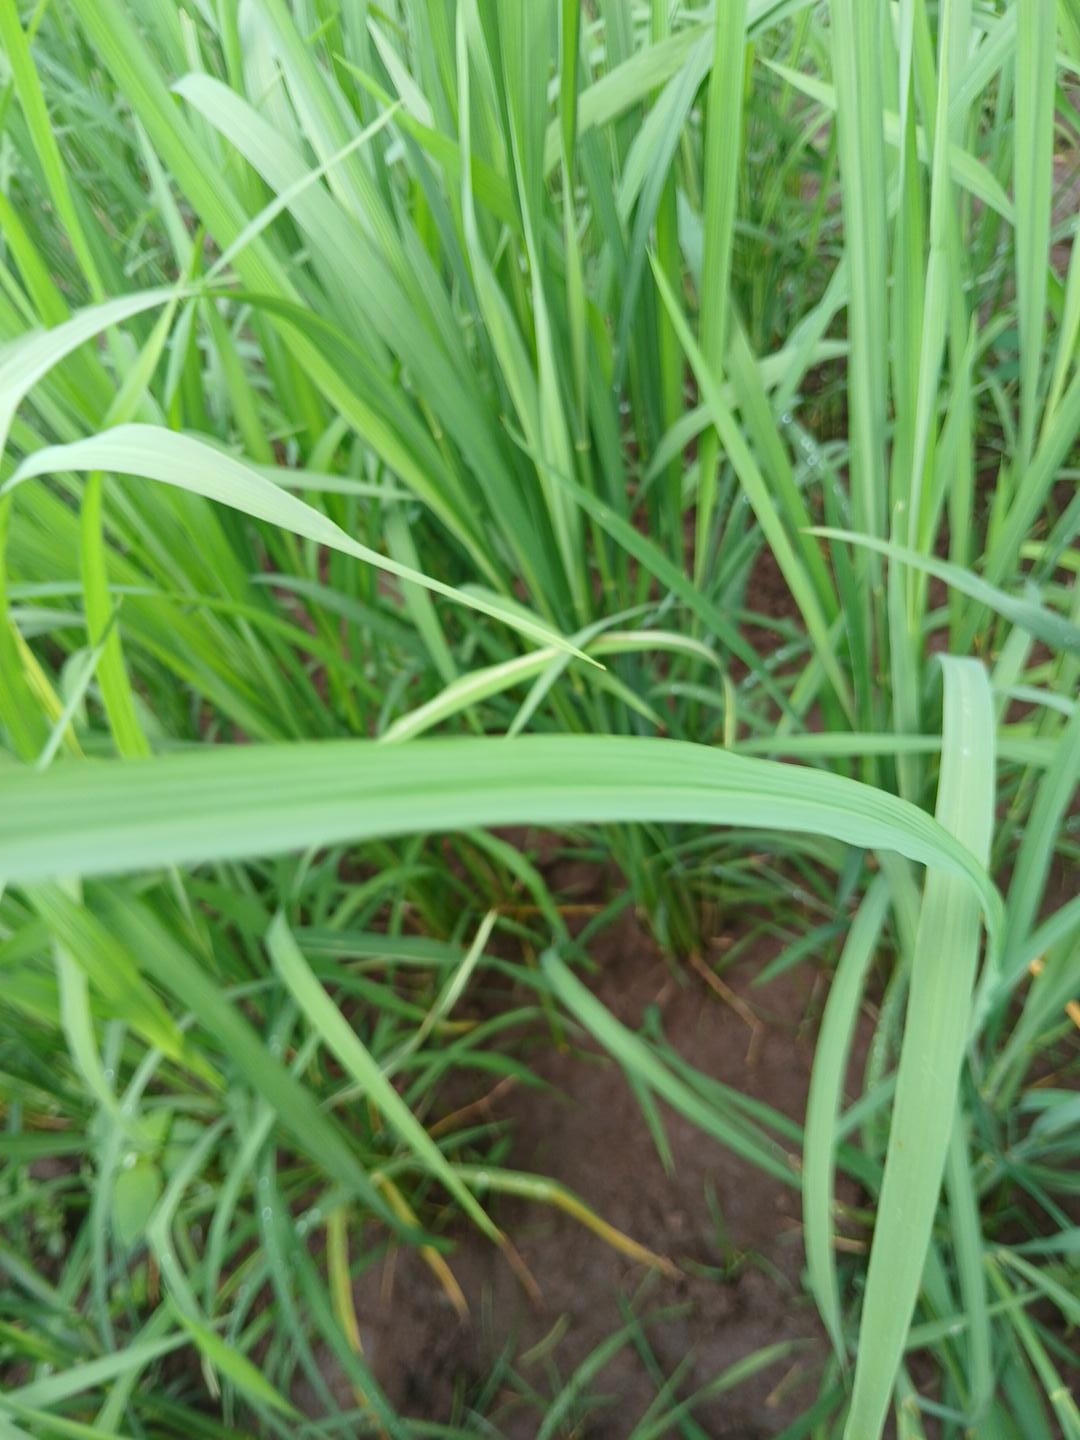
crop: rice
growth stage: elongation stem
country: Côte d'Ivoire
